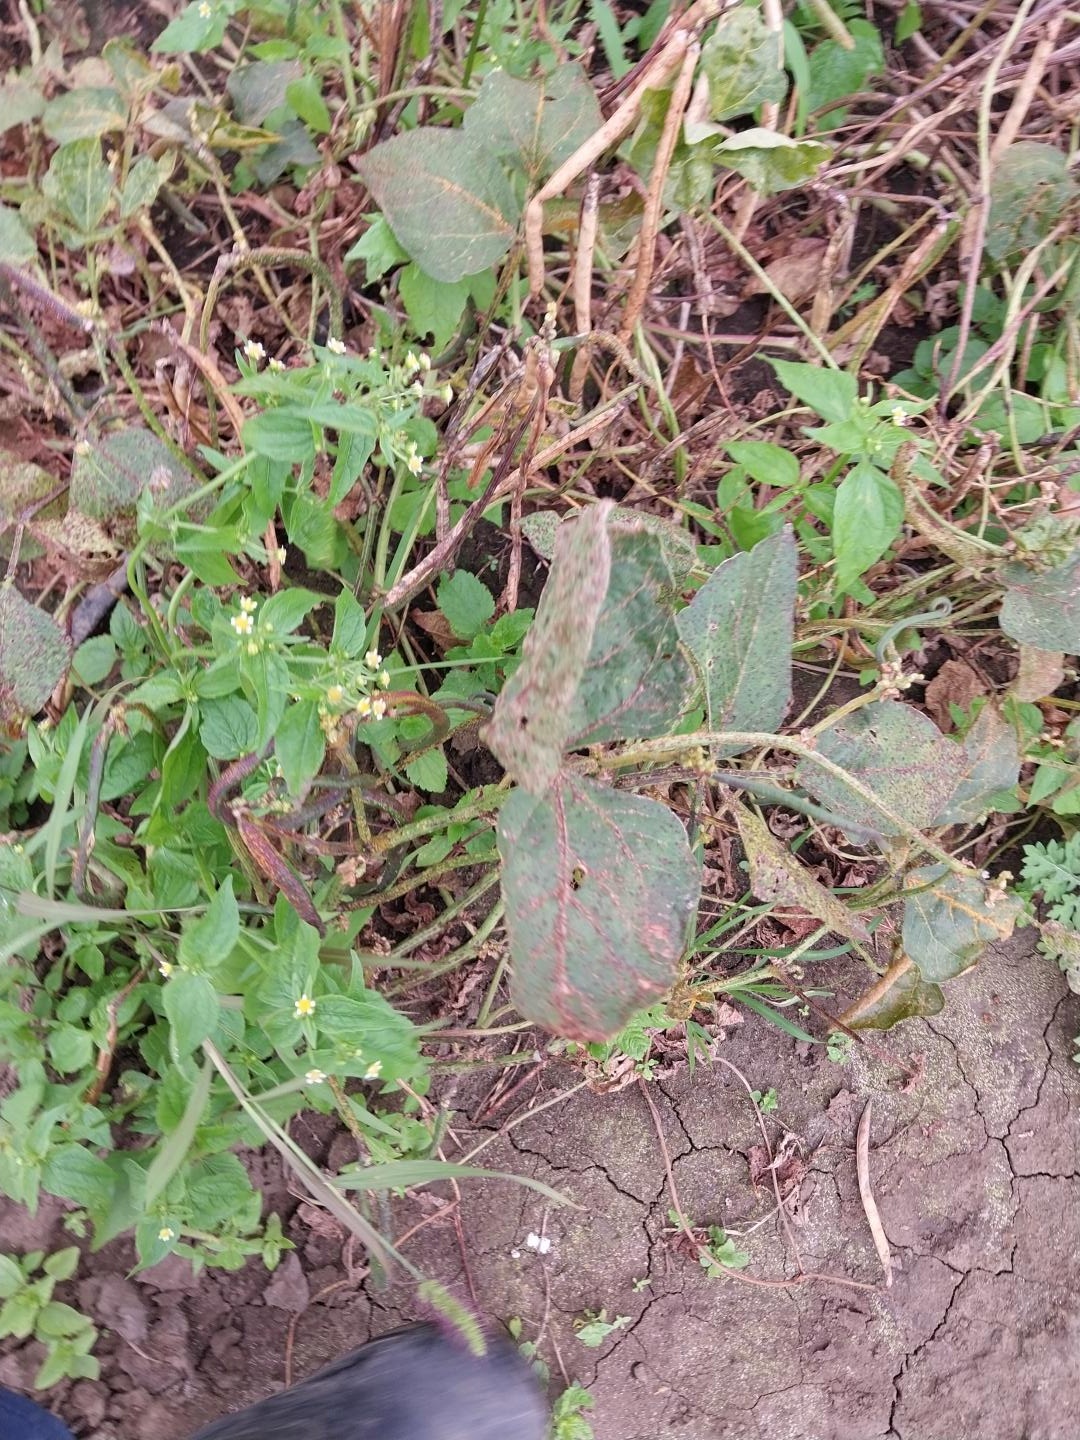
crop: cowpea
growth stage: development pod
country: Tanzania
